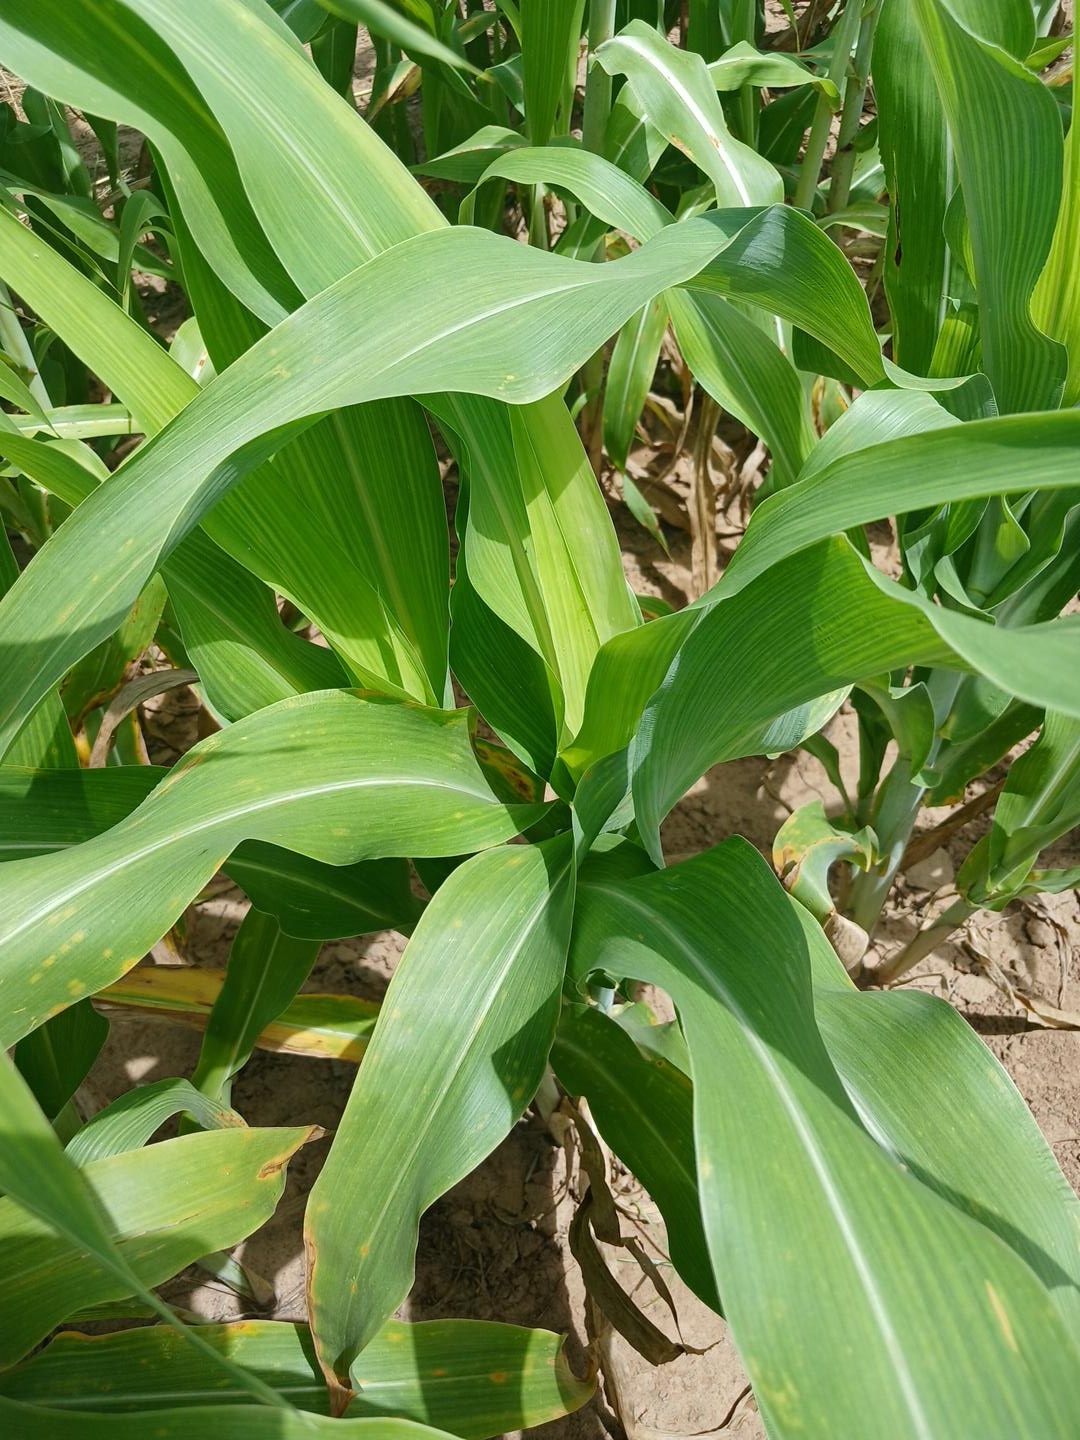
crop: sorghum
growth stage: vegetative
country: Senegal
